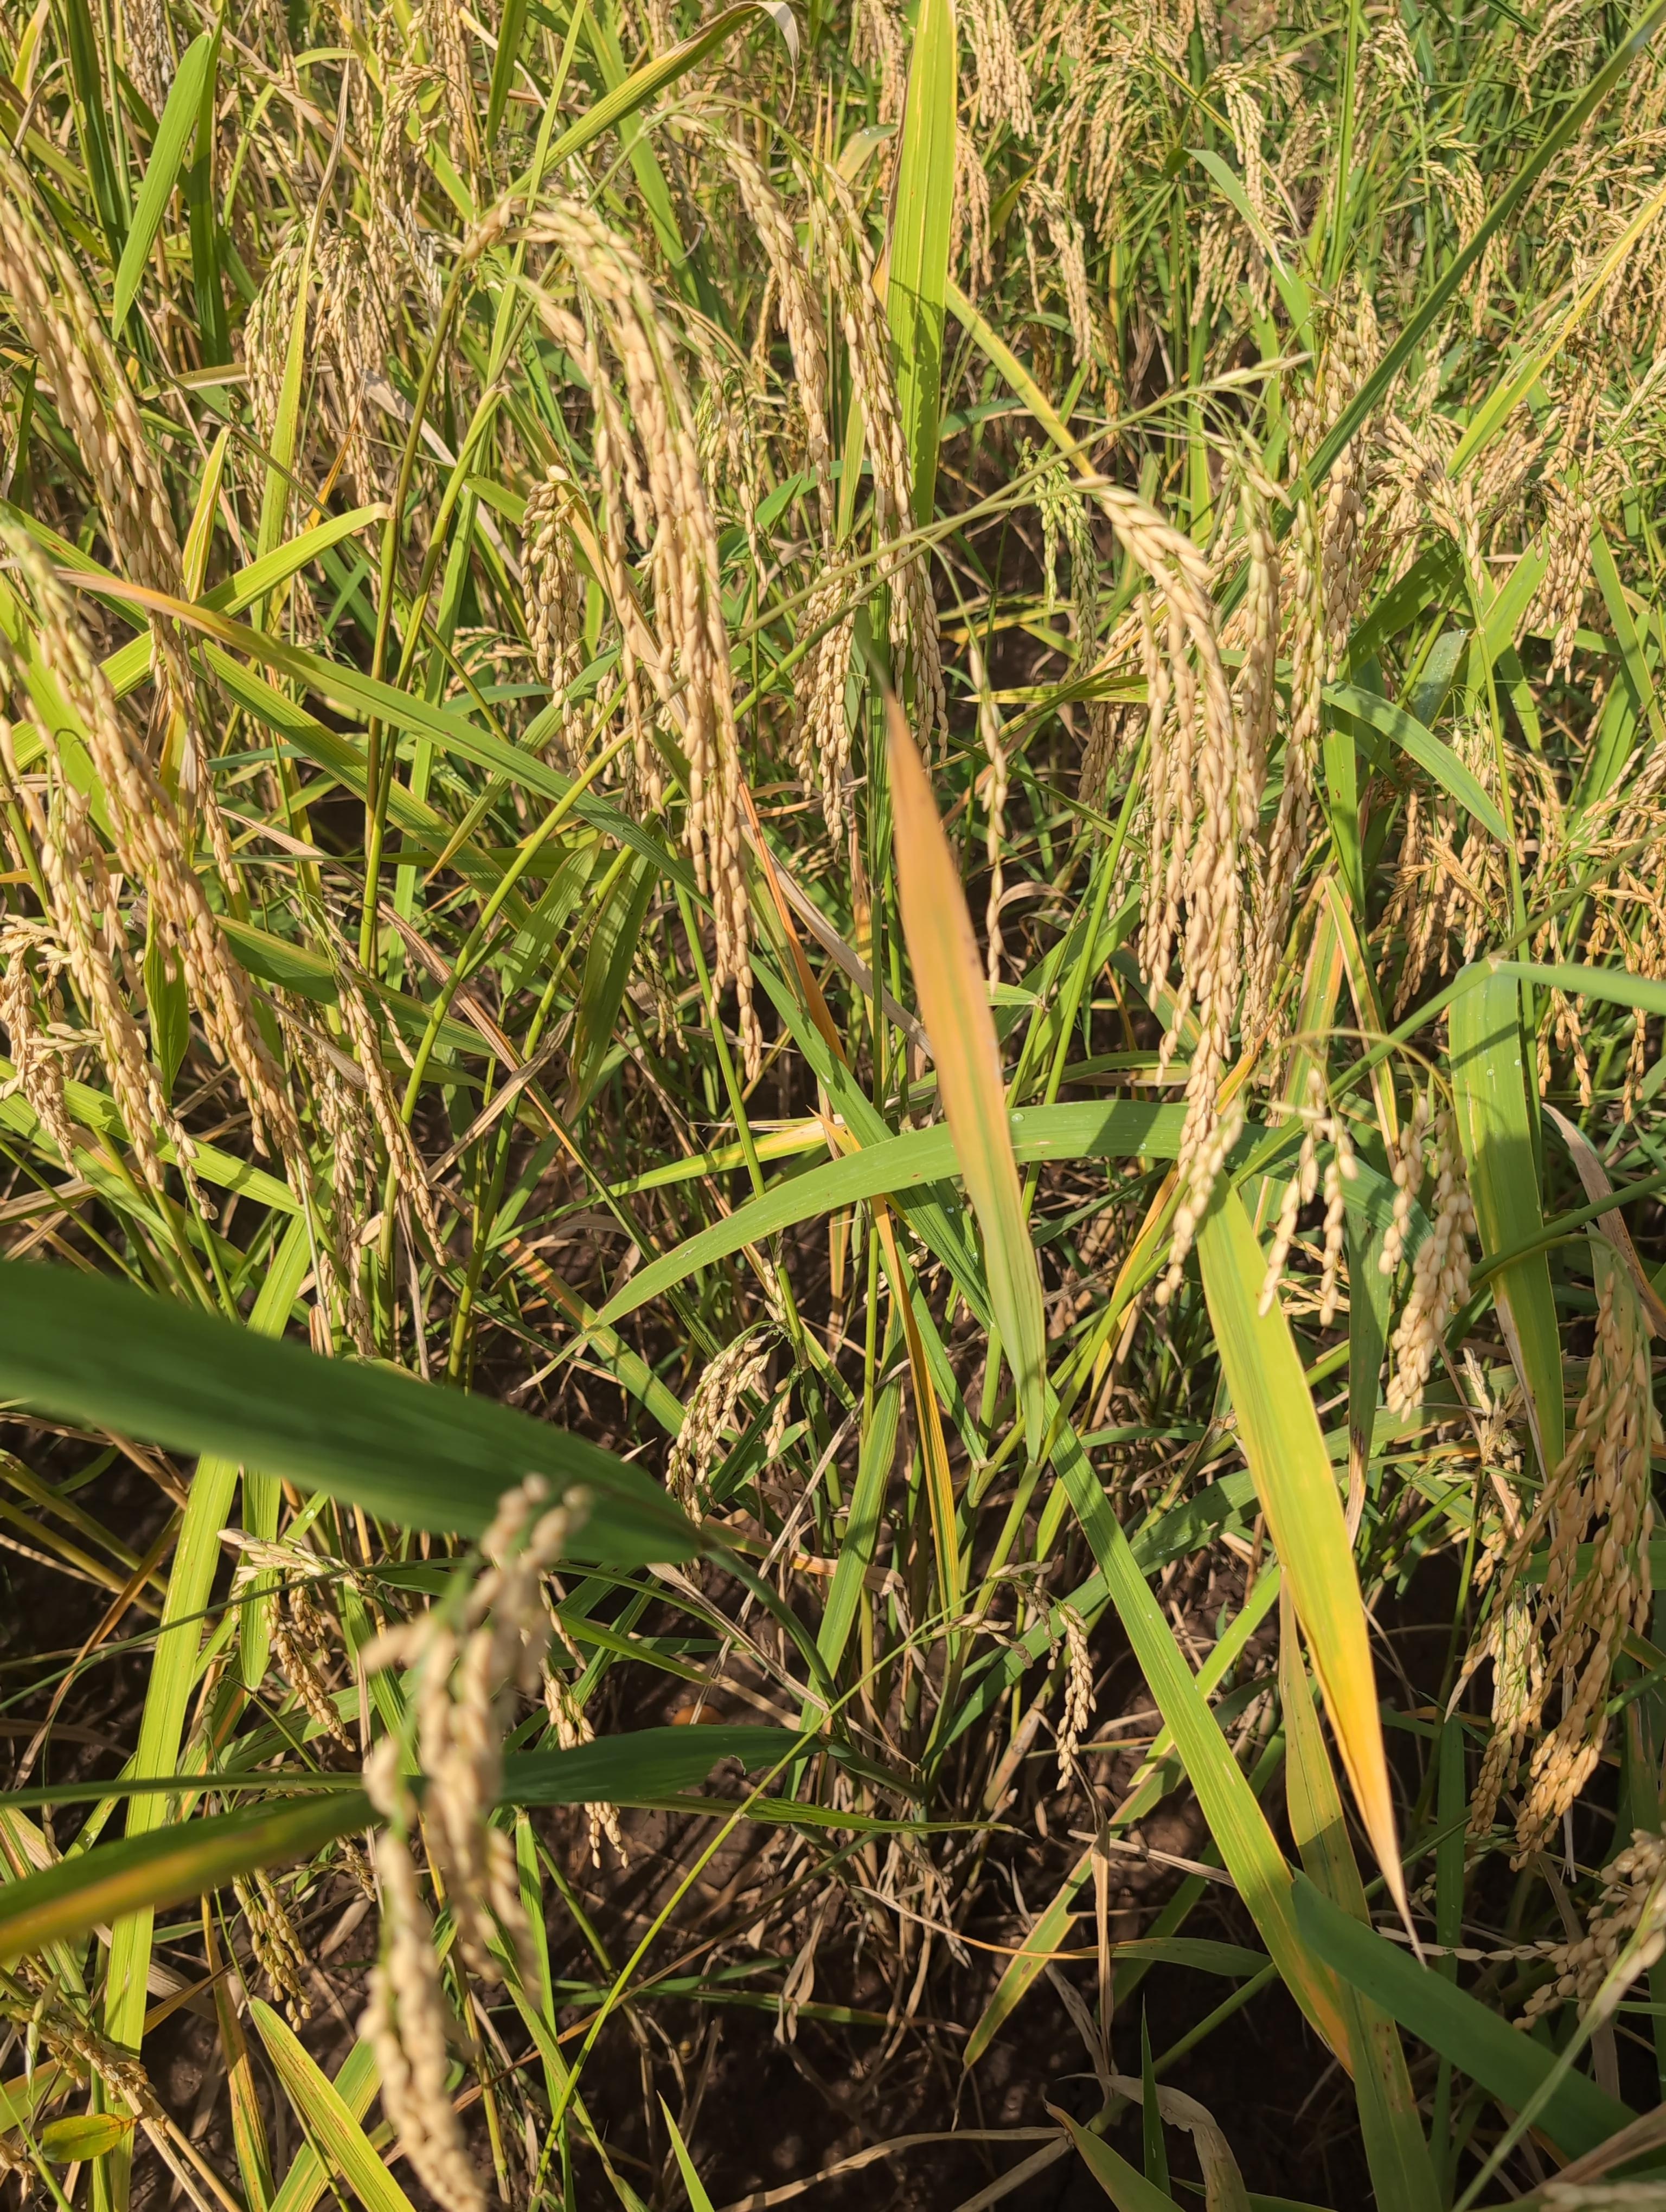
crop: rice
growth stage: ripening
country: Côte d'Ivoire
